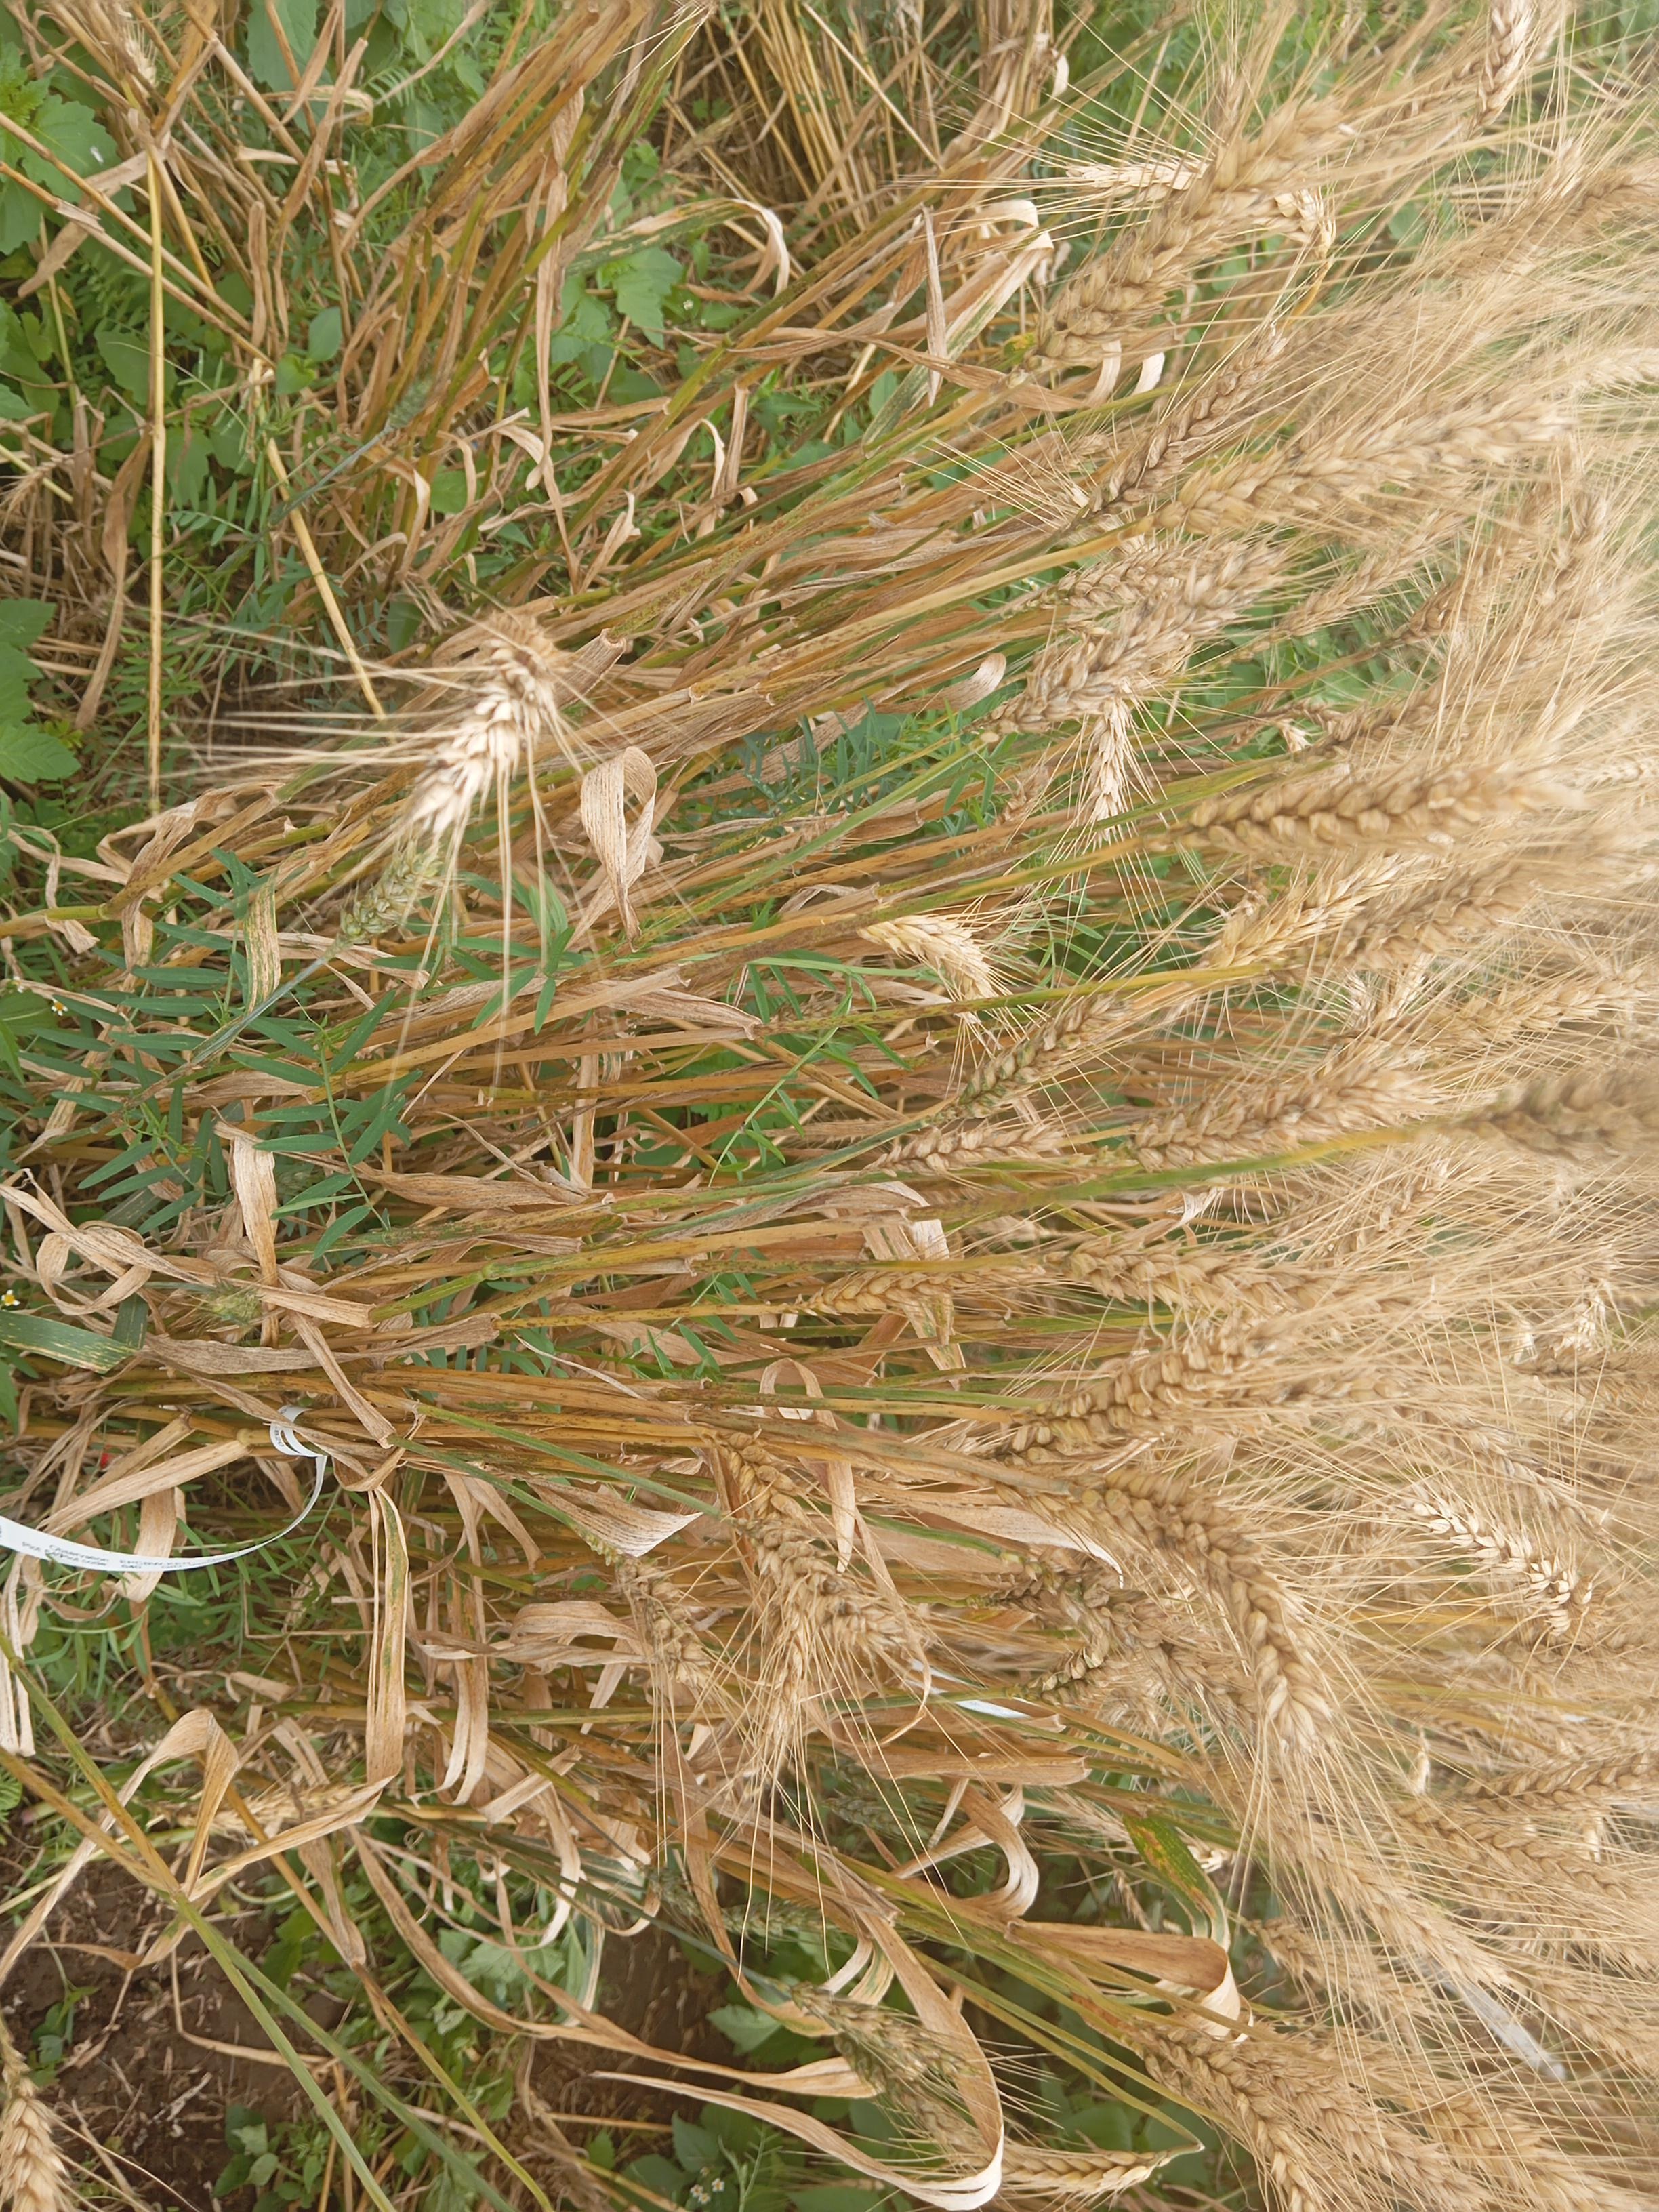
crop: wheat
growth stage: maturity
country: Kenya
